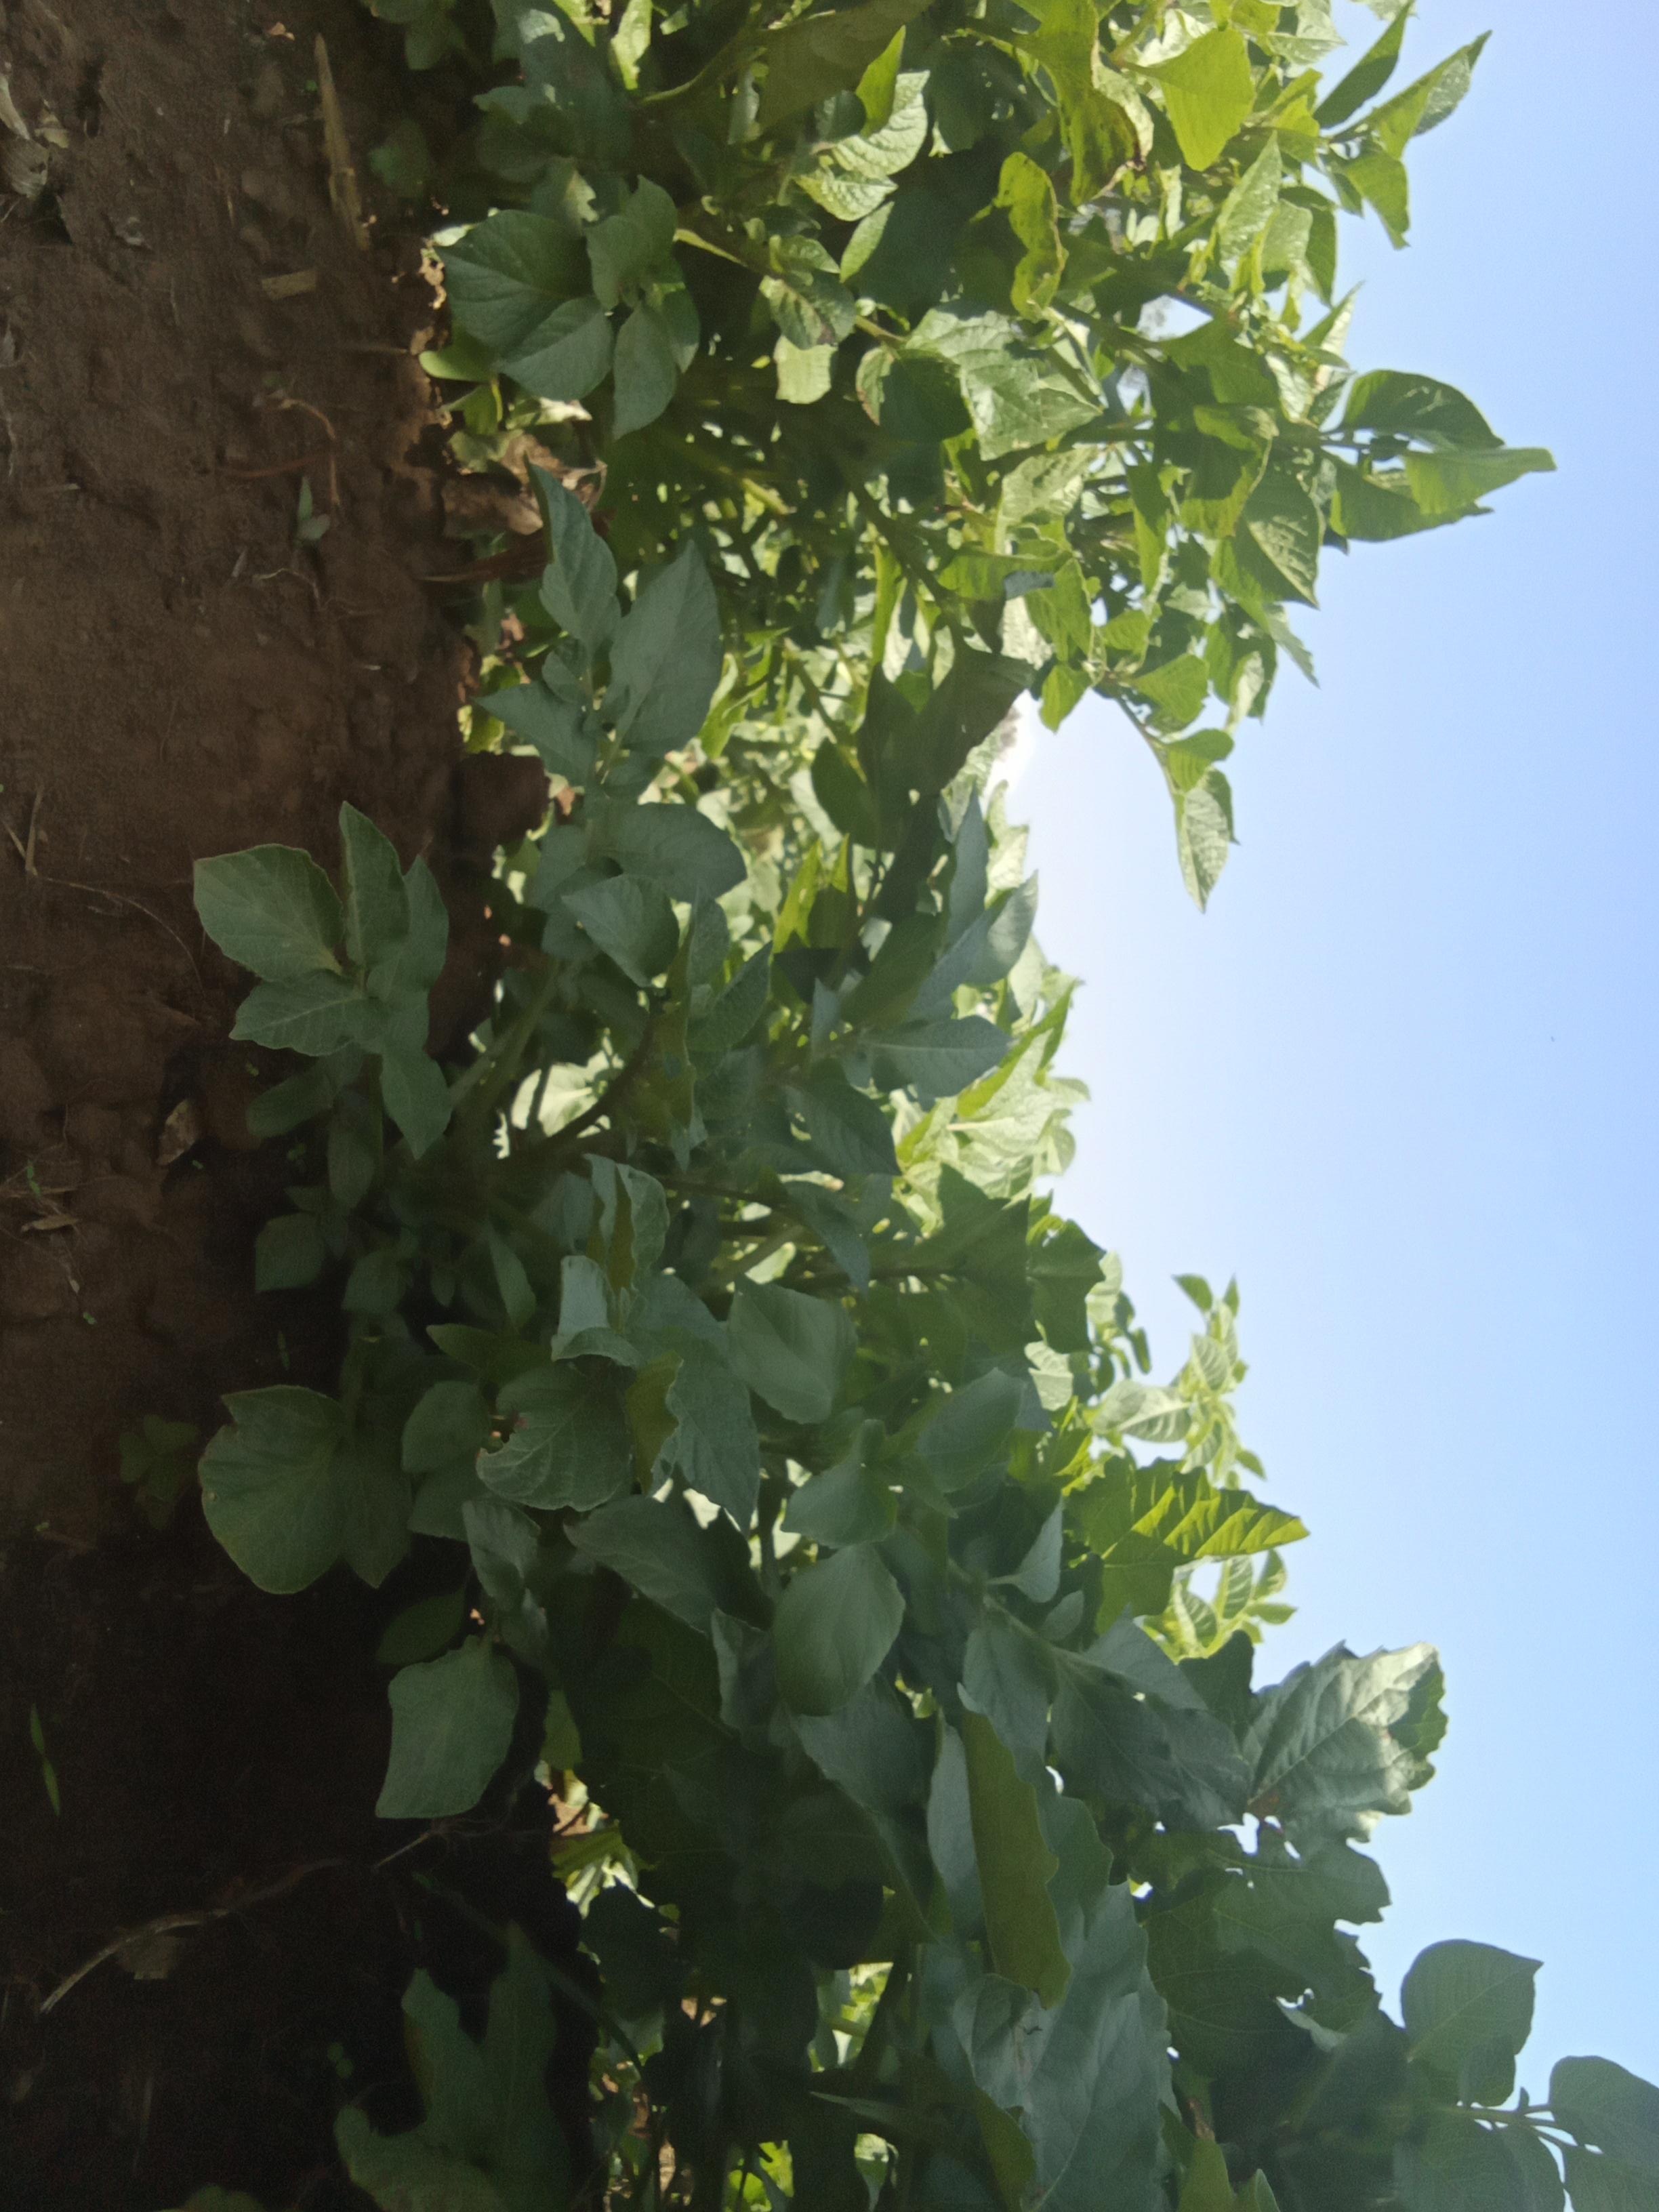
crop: potato
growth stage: vegetative
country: Kenya
